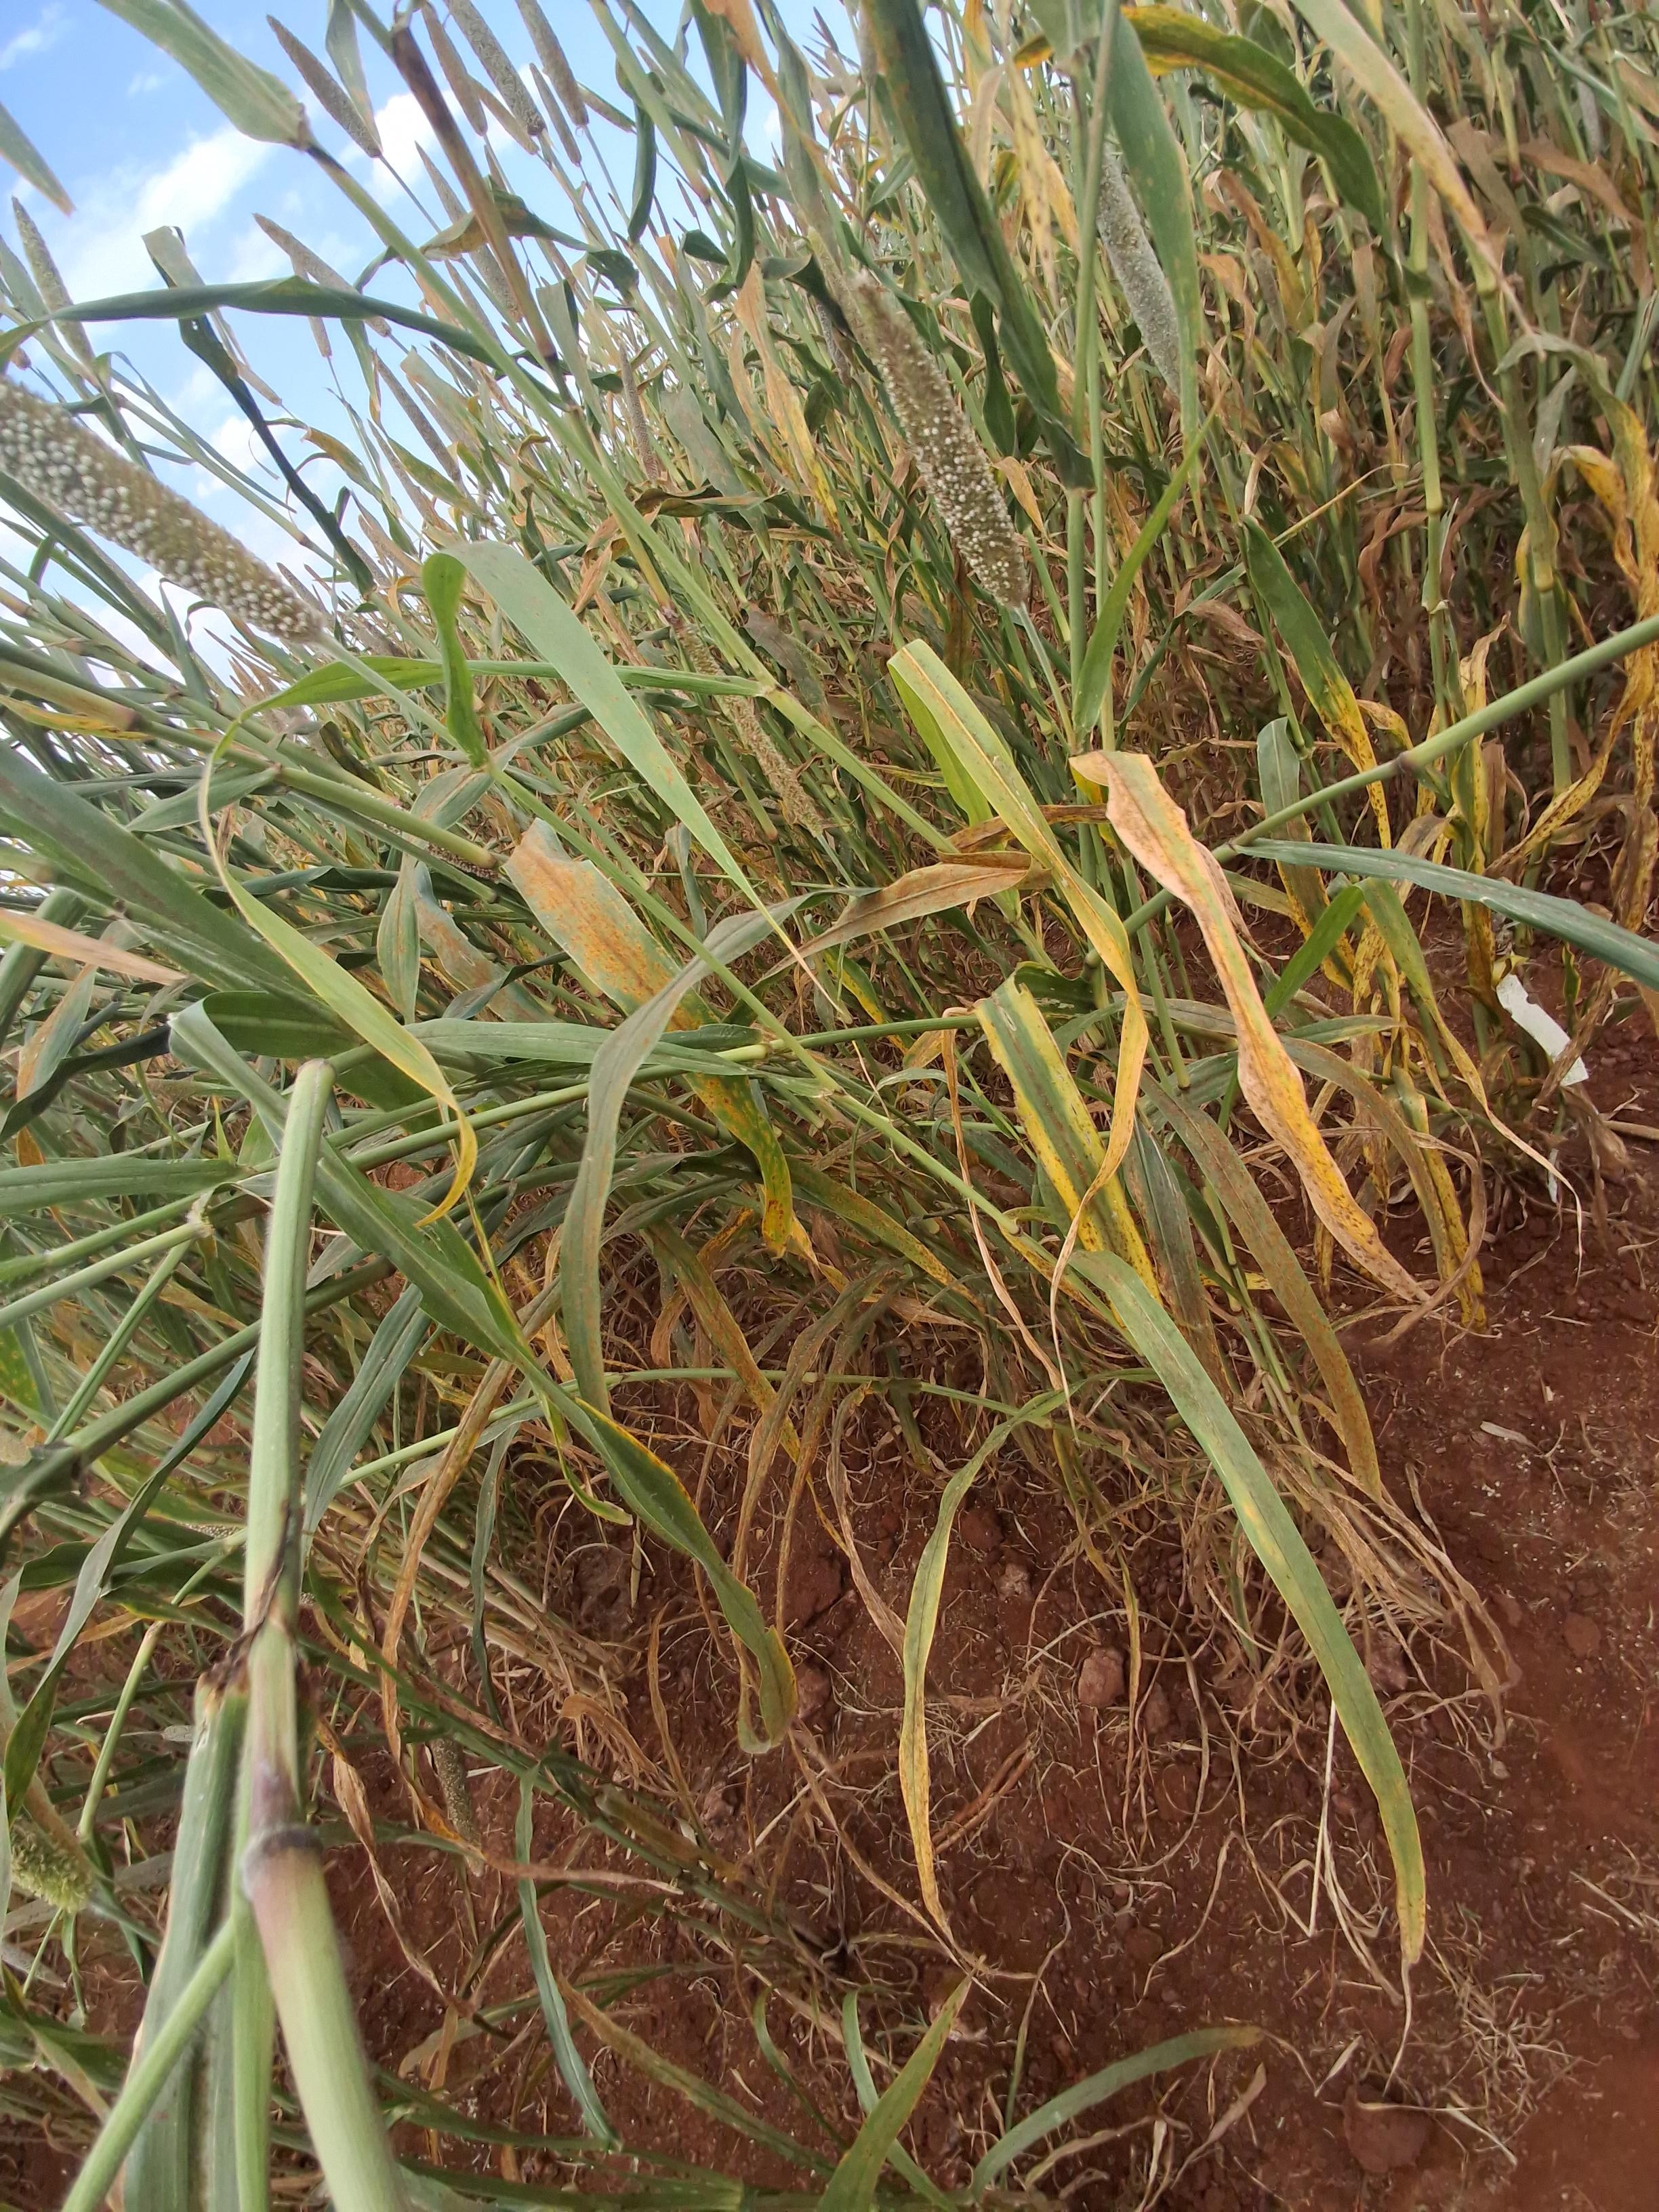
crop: pearl millet
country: Kenya
